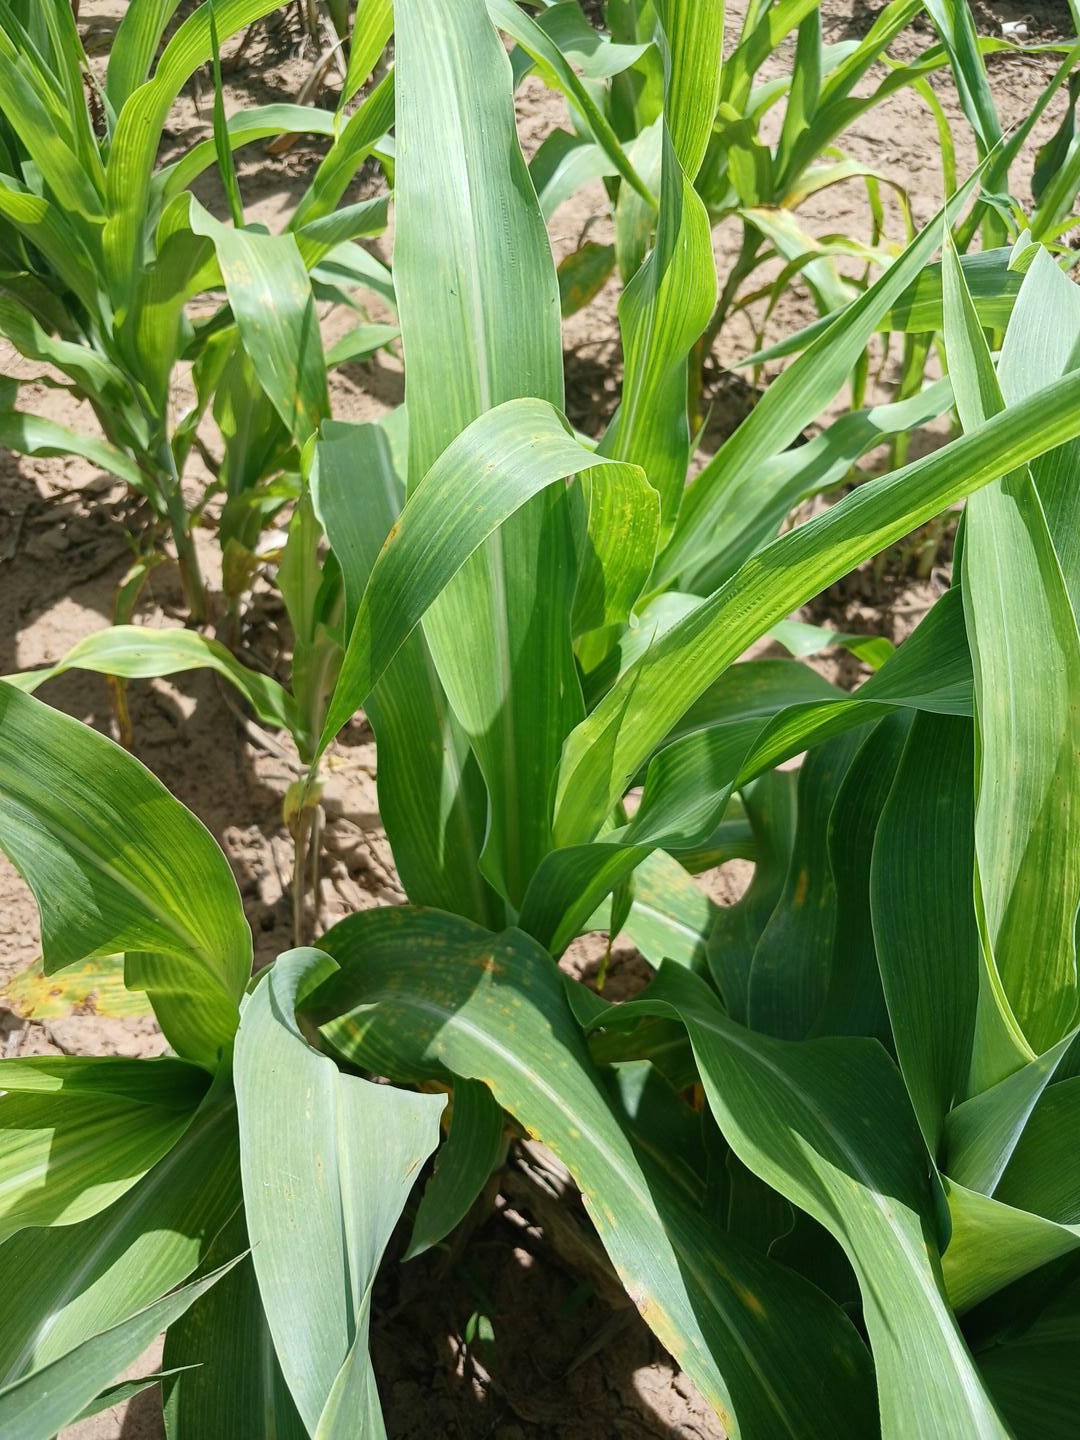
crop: sorghum
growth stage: vegetative
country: Senegal
